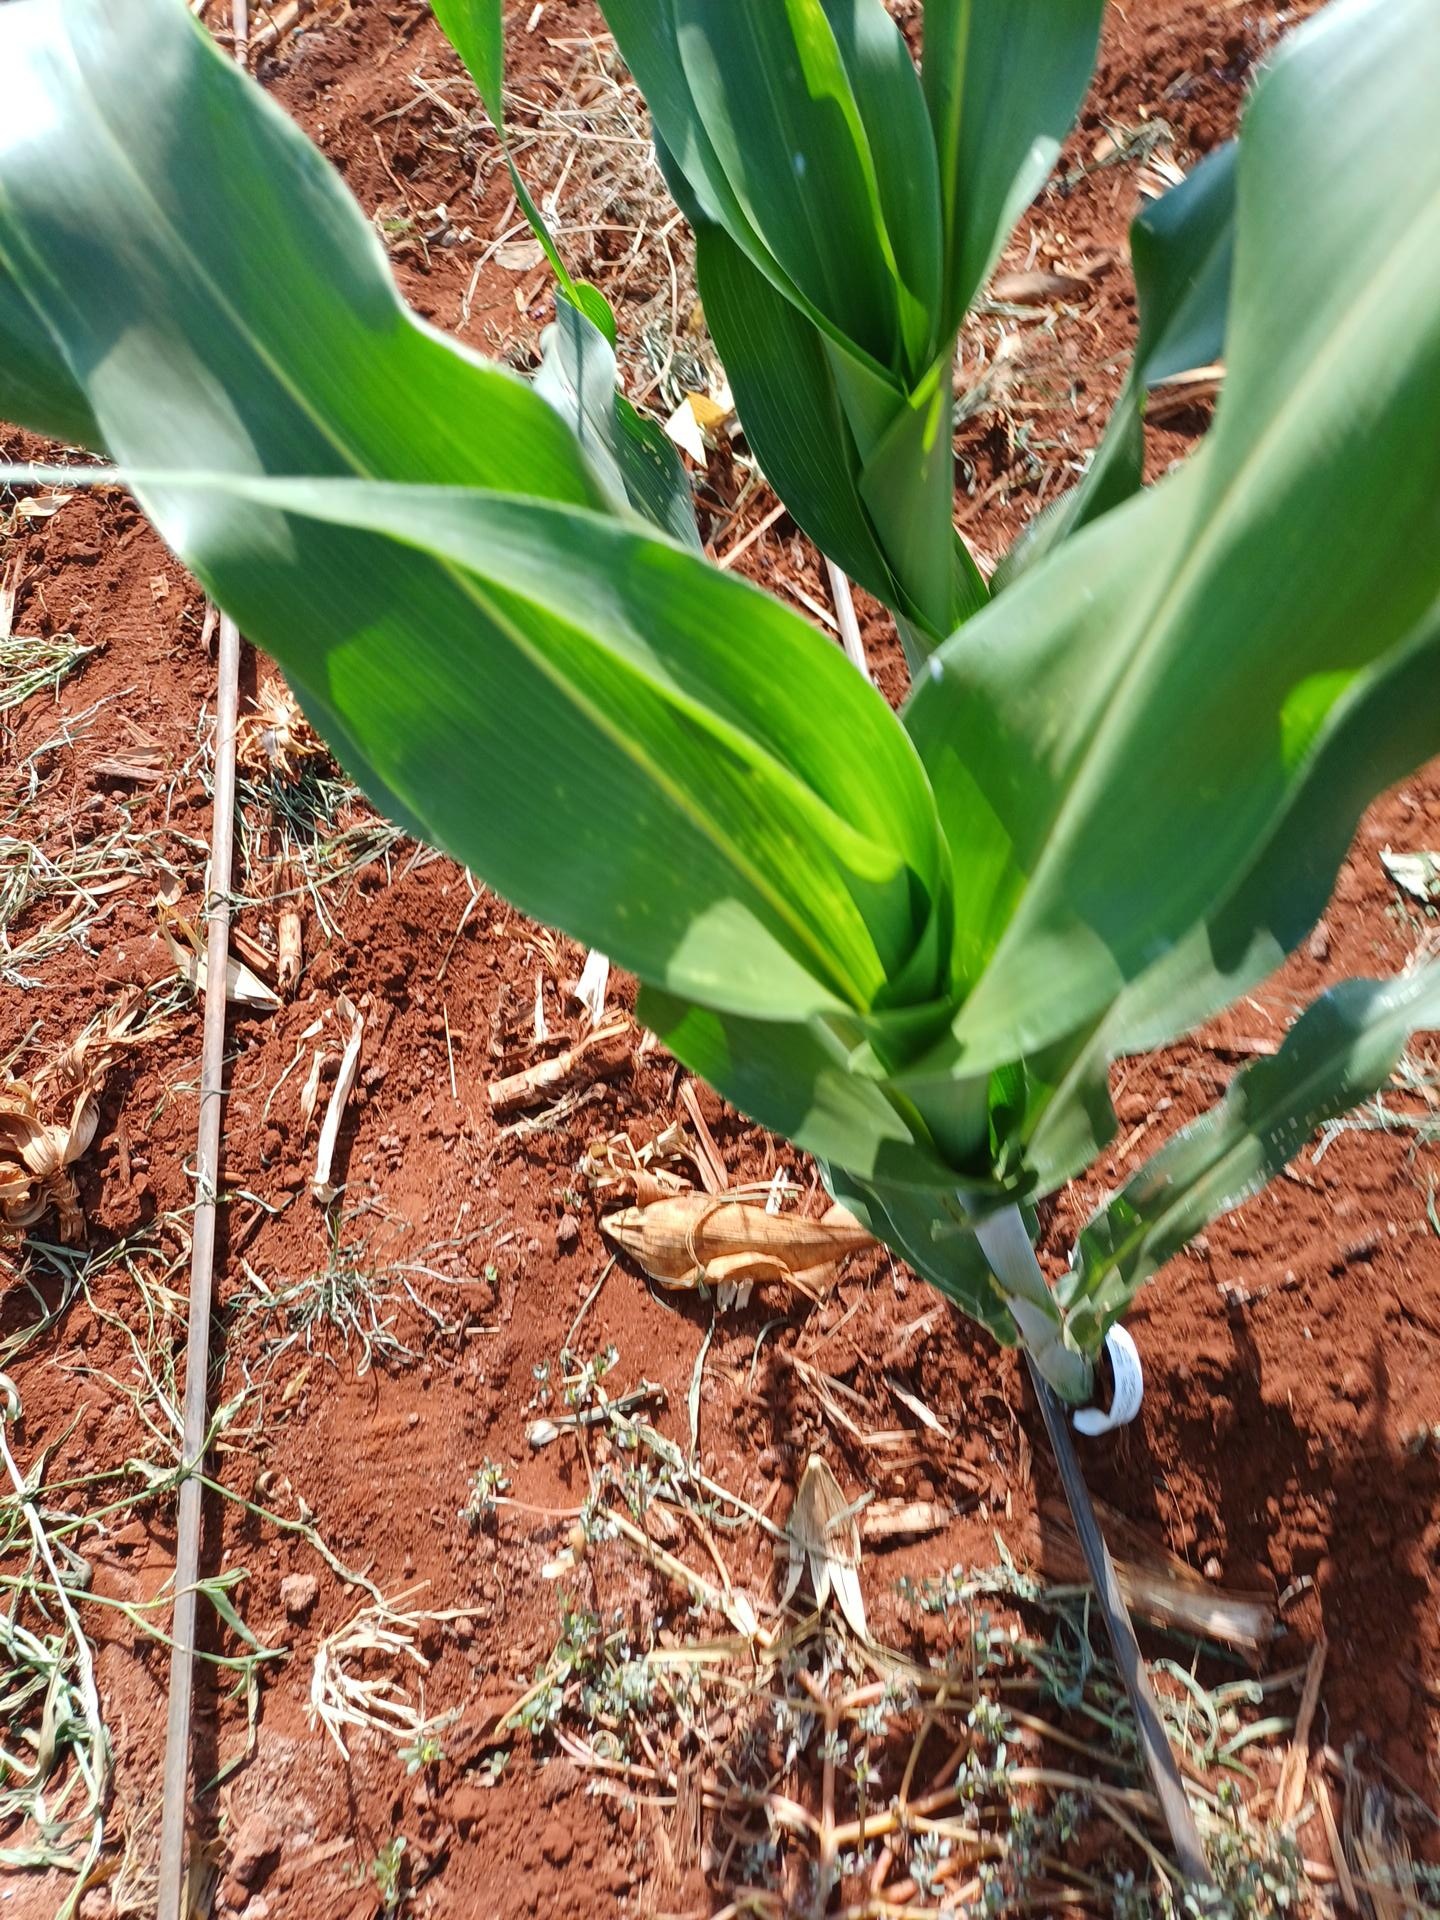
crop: sorghum
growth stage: vegetative
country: Kenya
